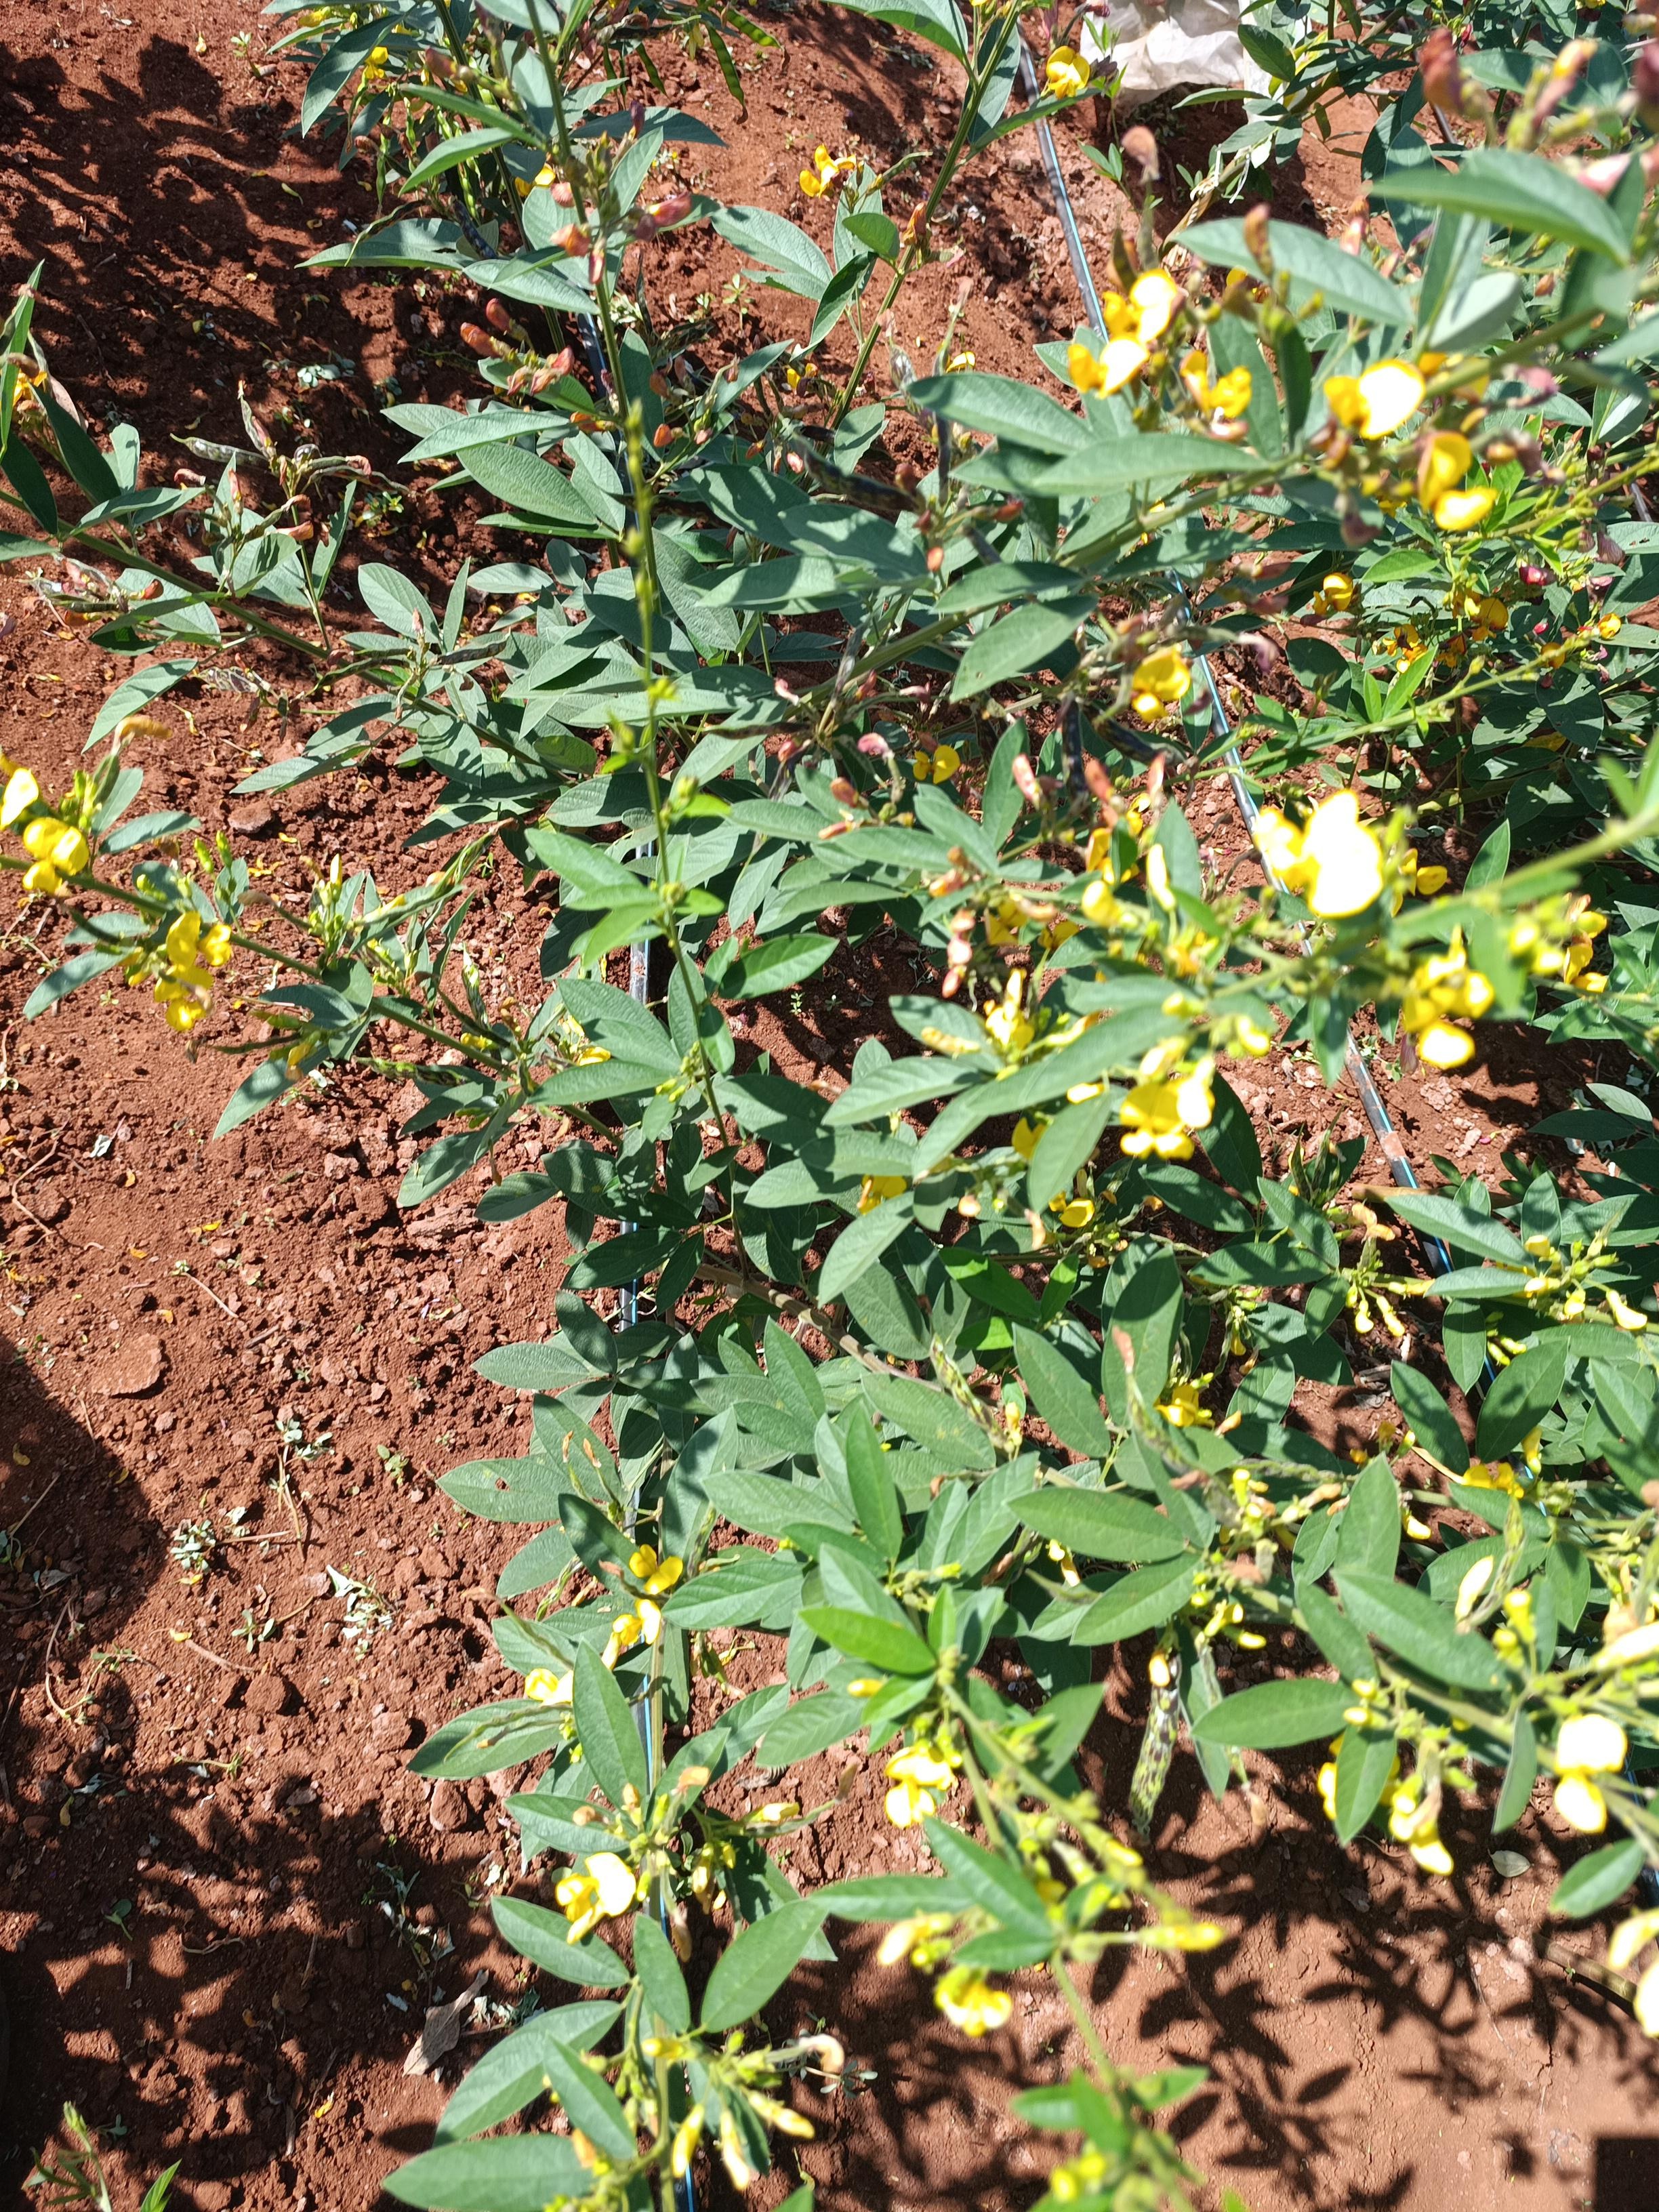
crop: pigeonpea
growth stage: development pod
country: Kenya
